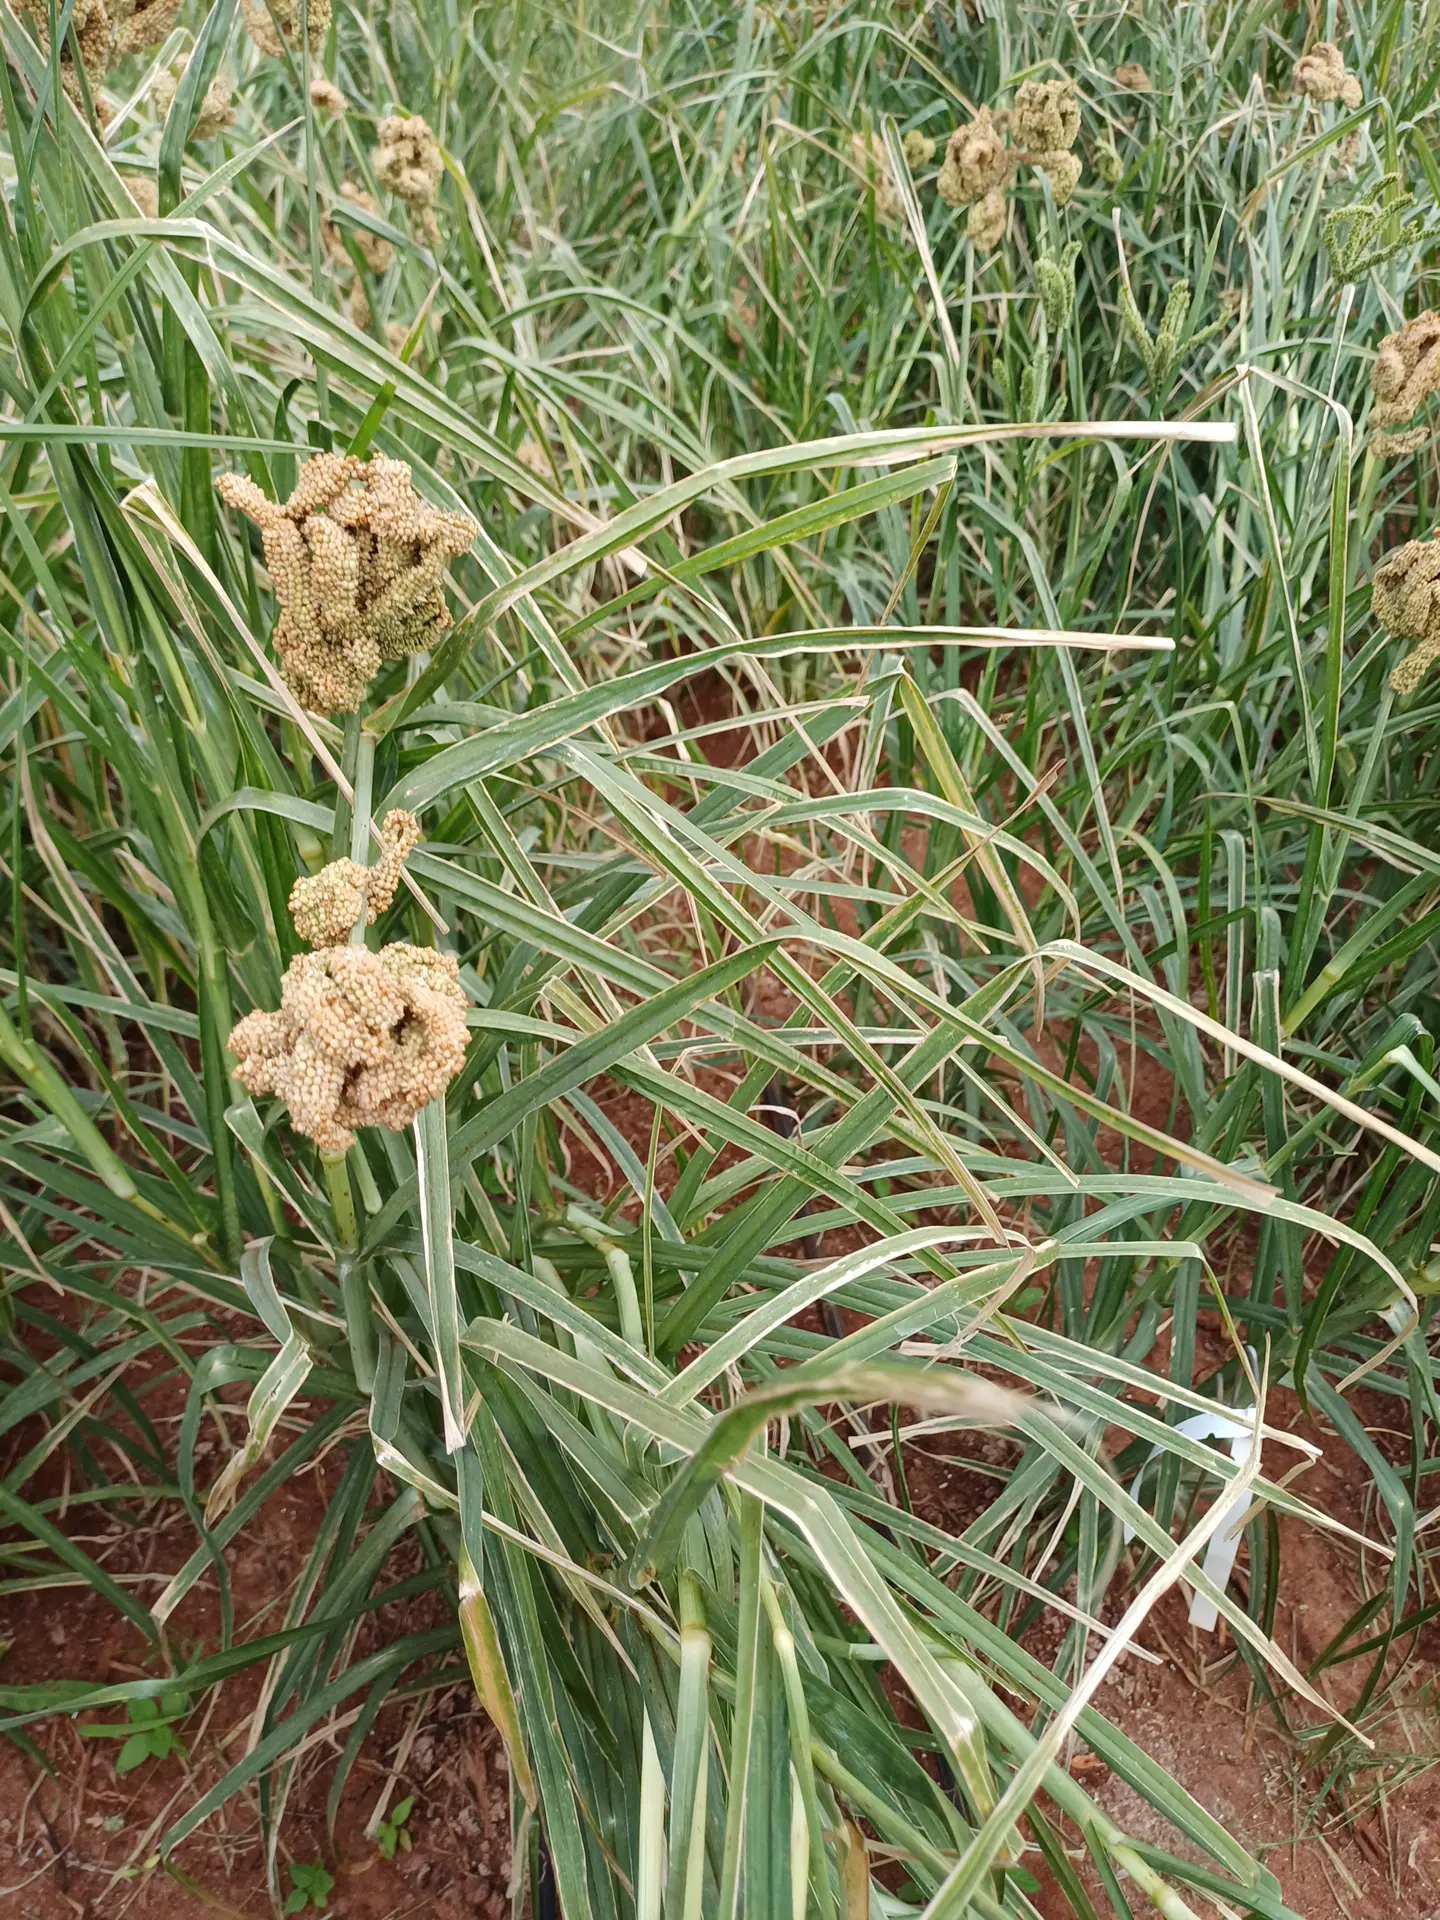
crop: finger millet
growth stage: filling grain
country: Kenya
